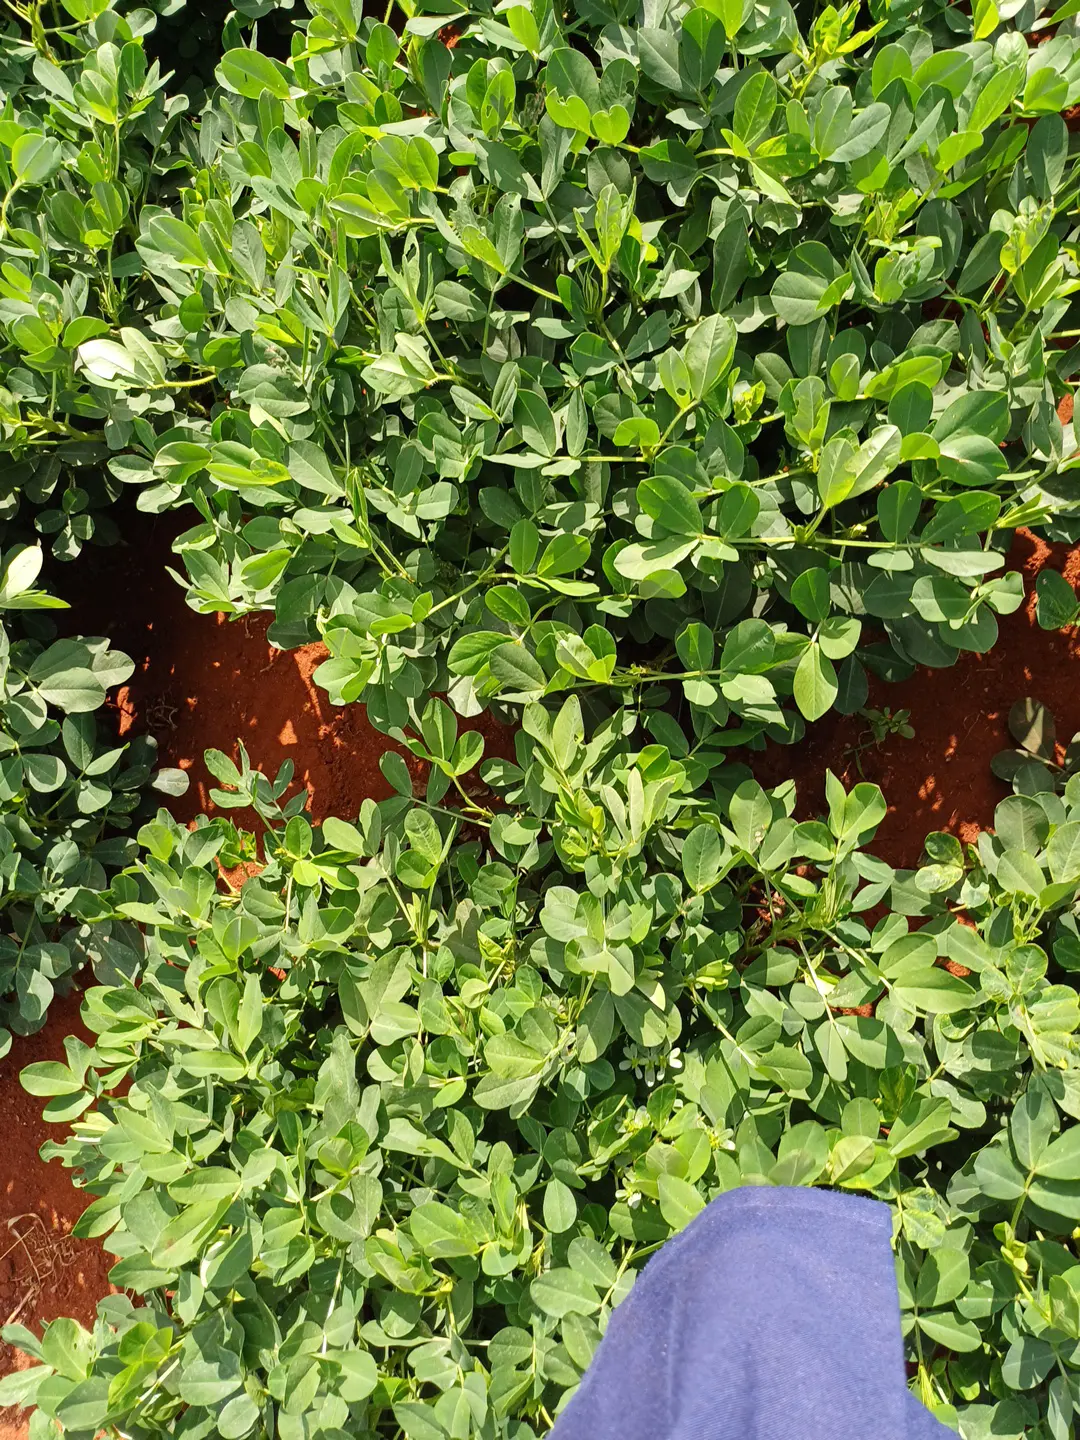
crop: groundnut
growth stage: pegging
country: Kenya
